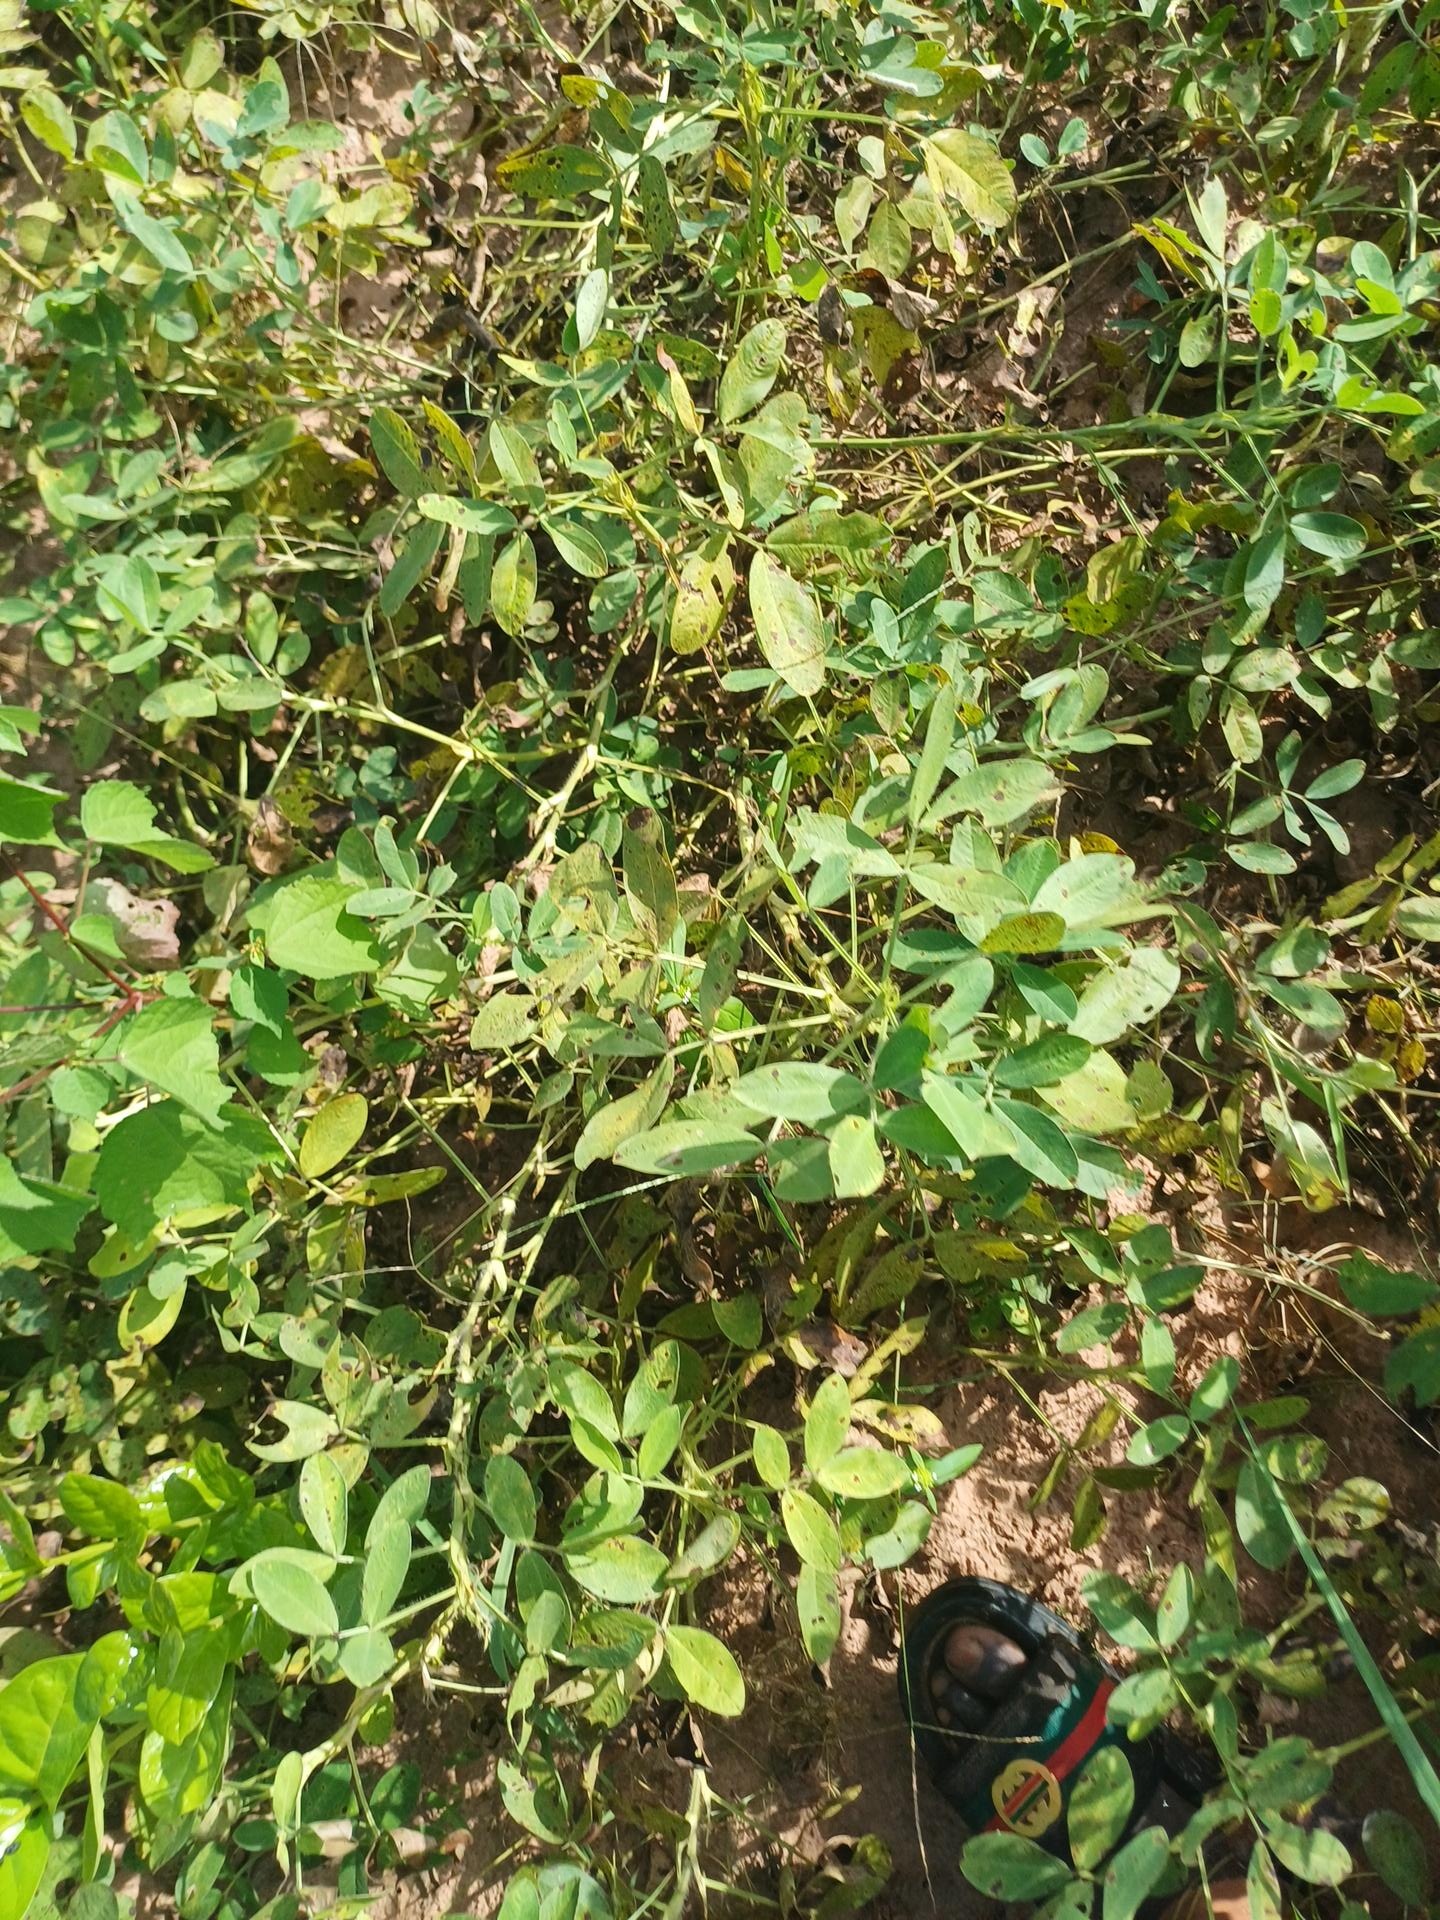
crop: groundnut
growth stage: flowering
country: Senegal
